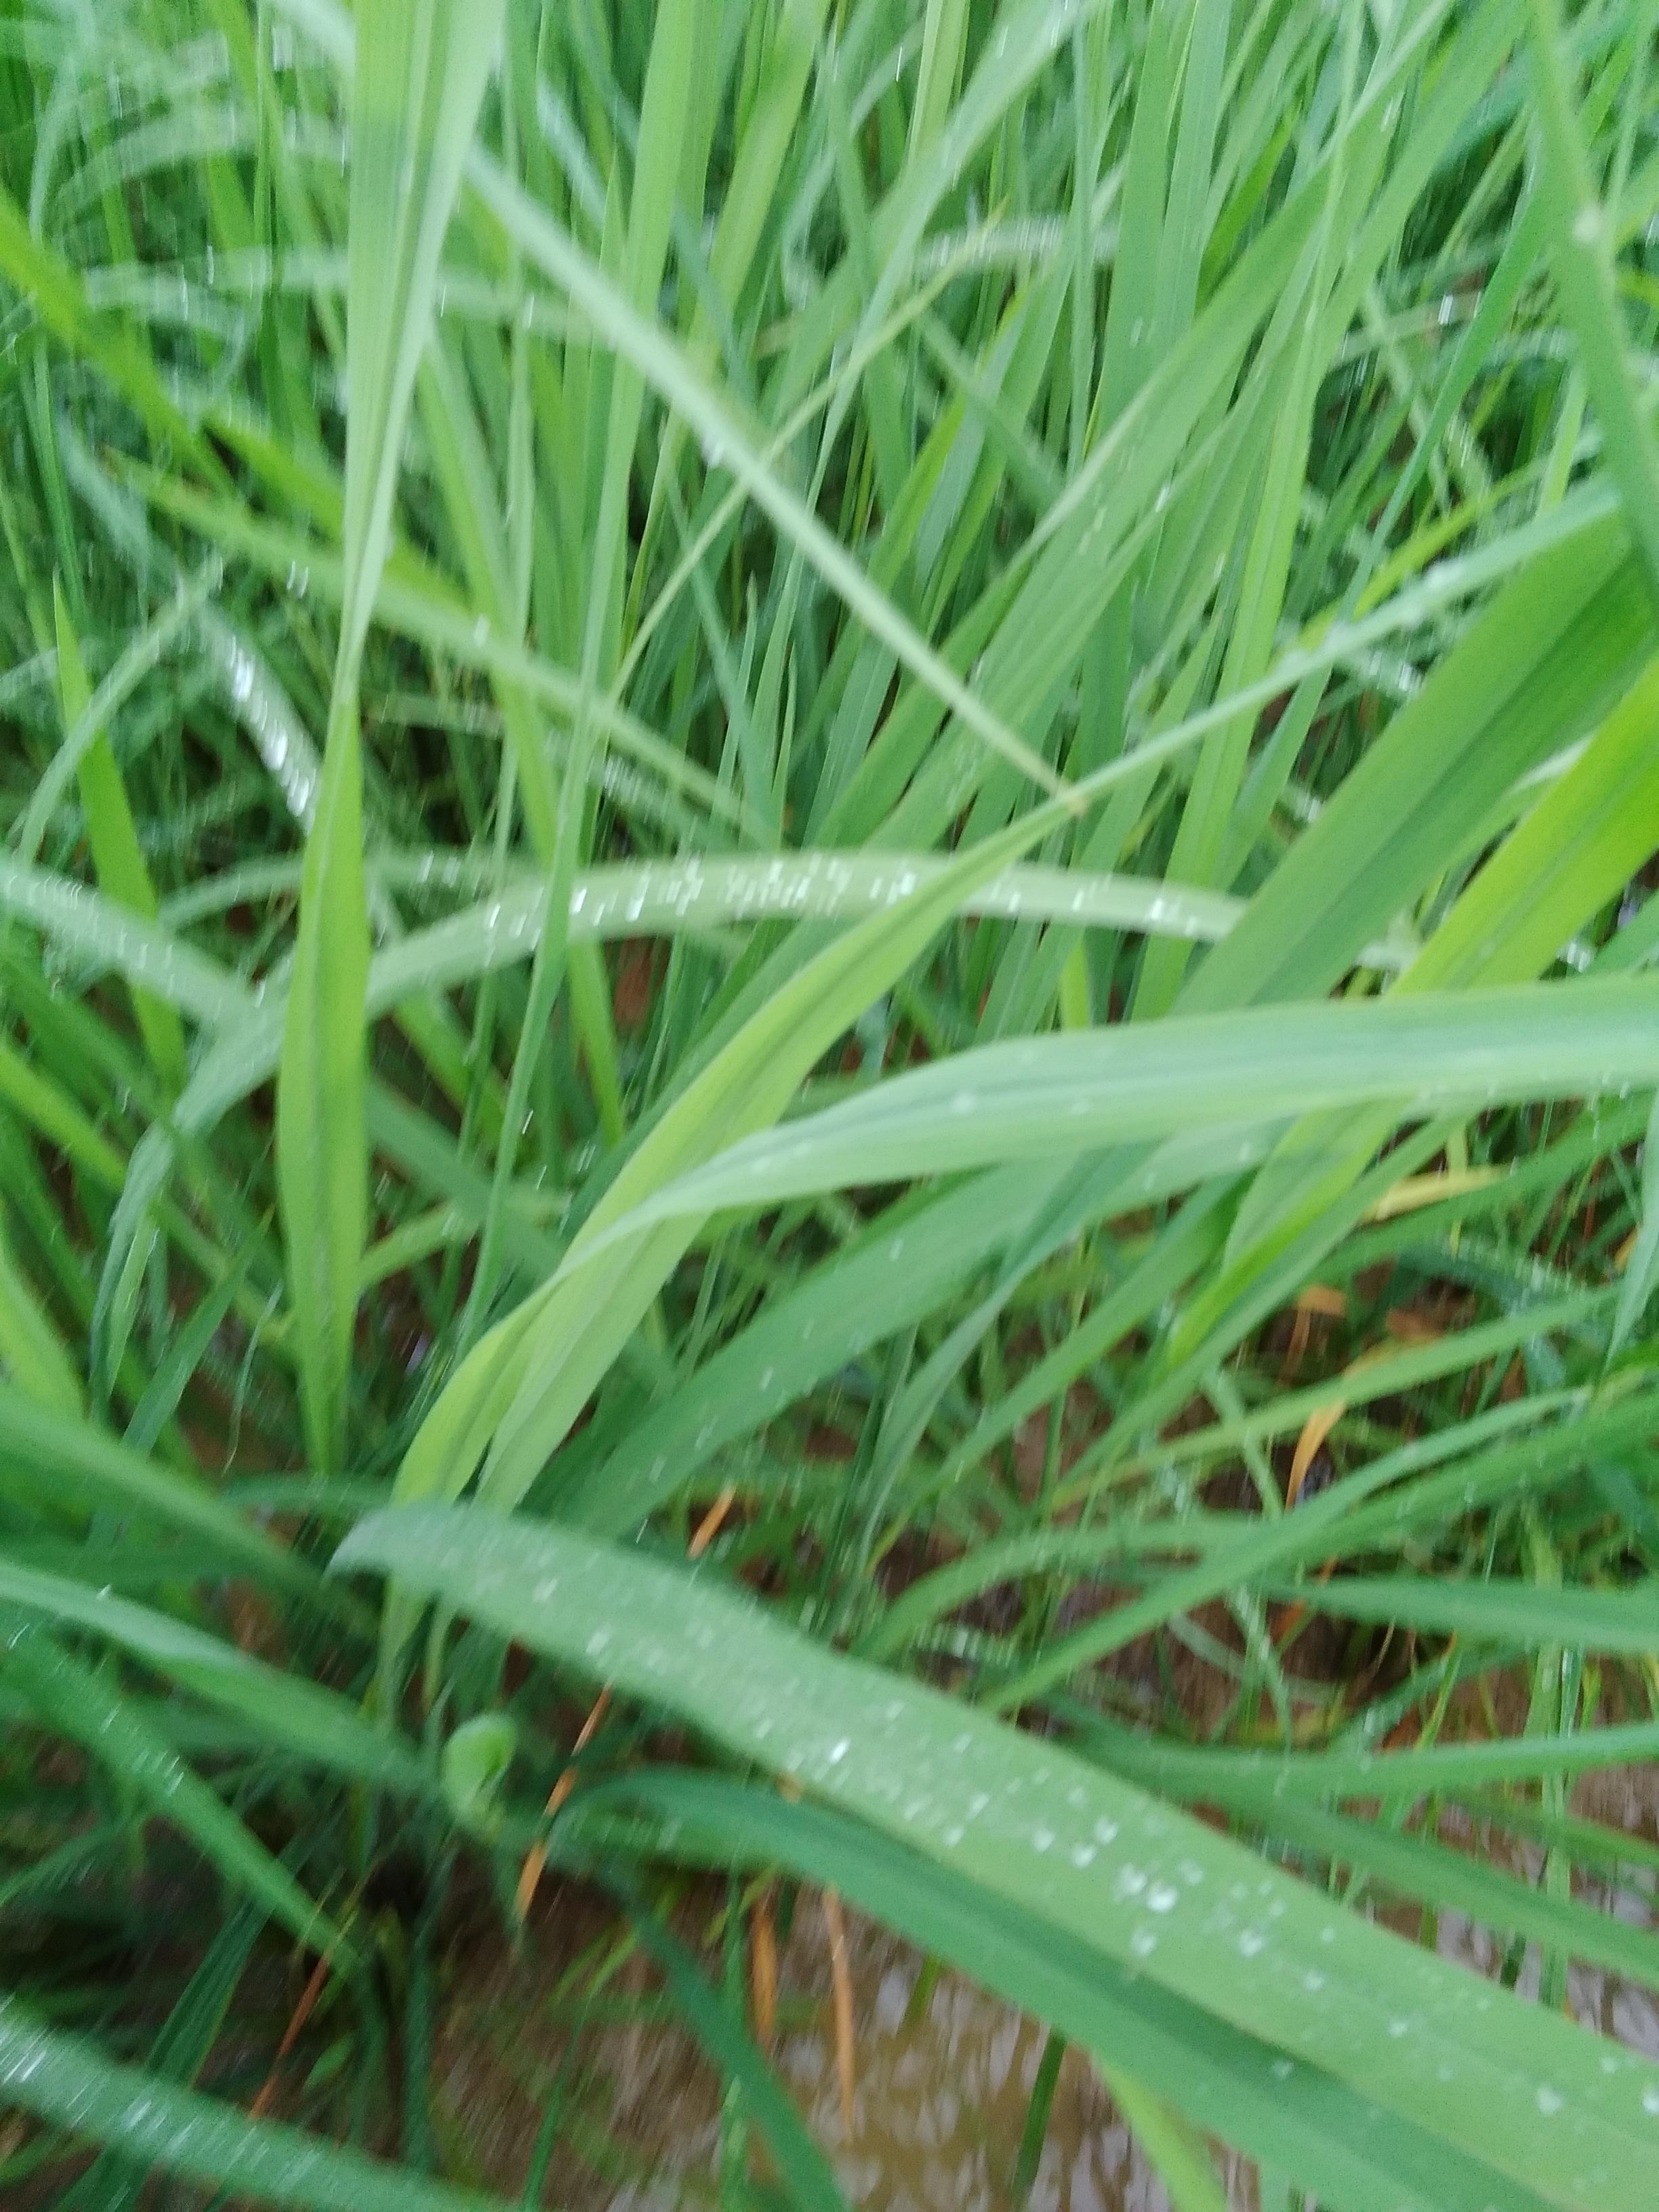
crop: rice
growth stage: elongation stem
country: Nigeria
